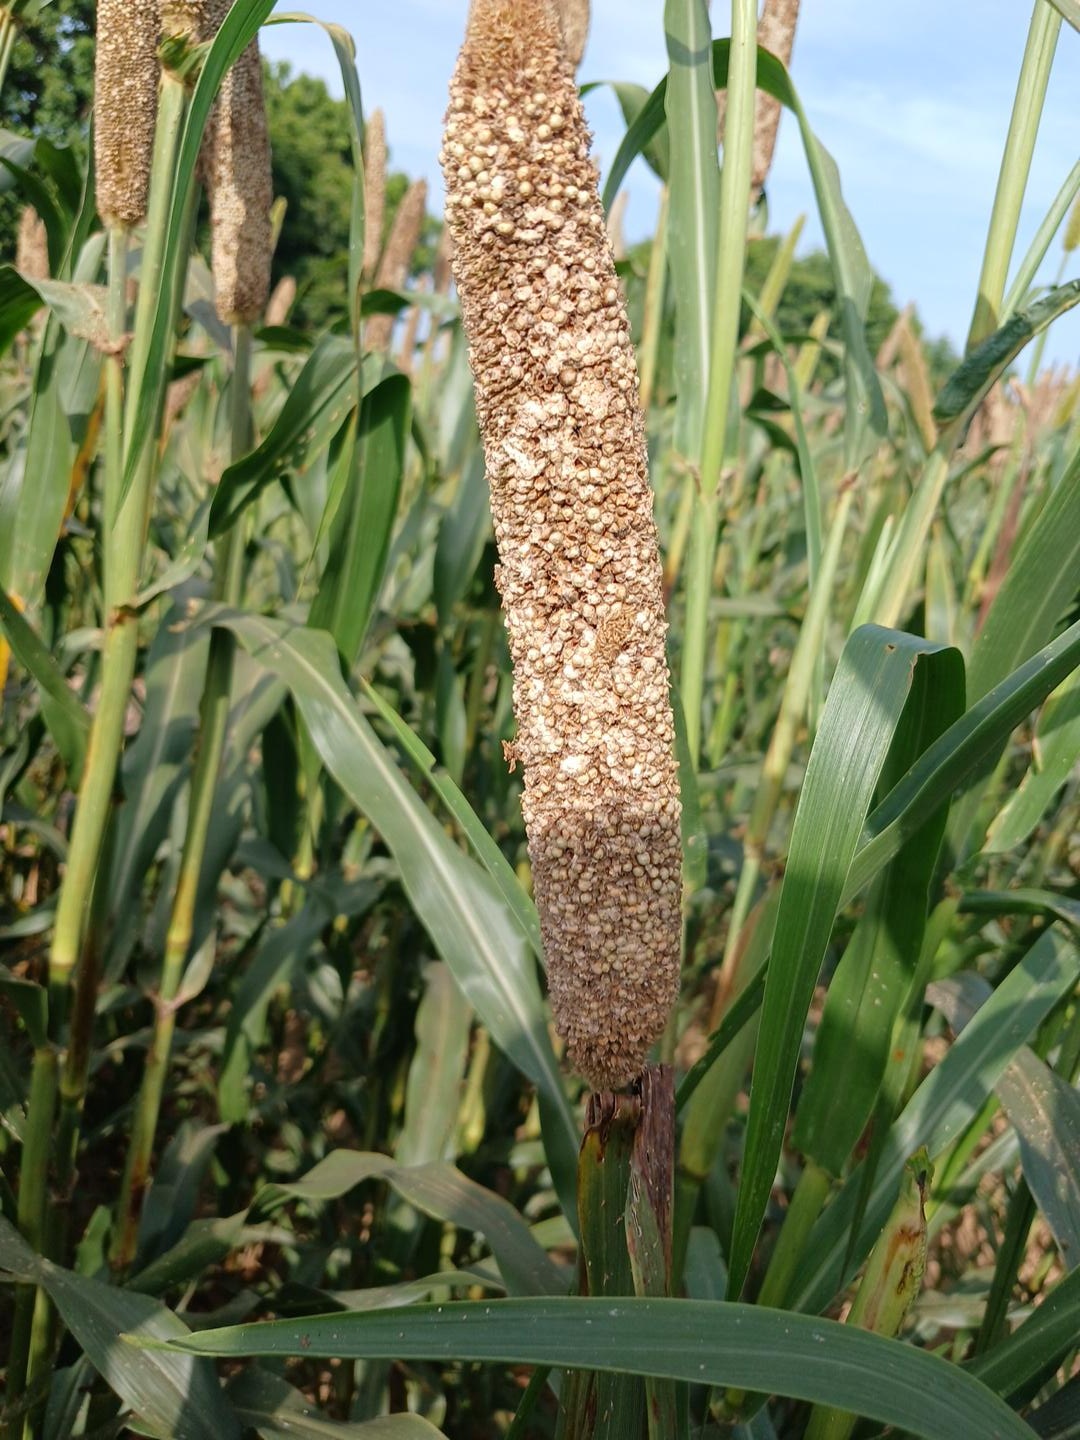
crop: pearl millet
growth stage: maturity
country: Senegal
